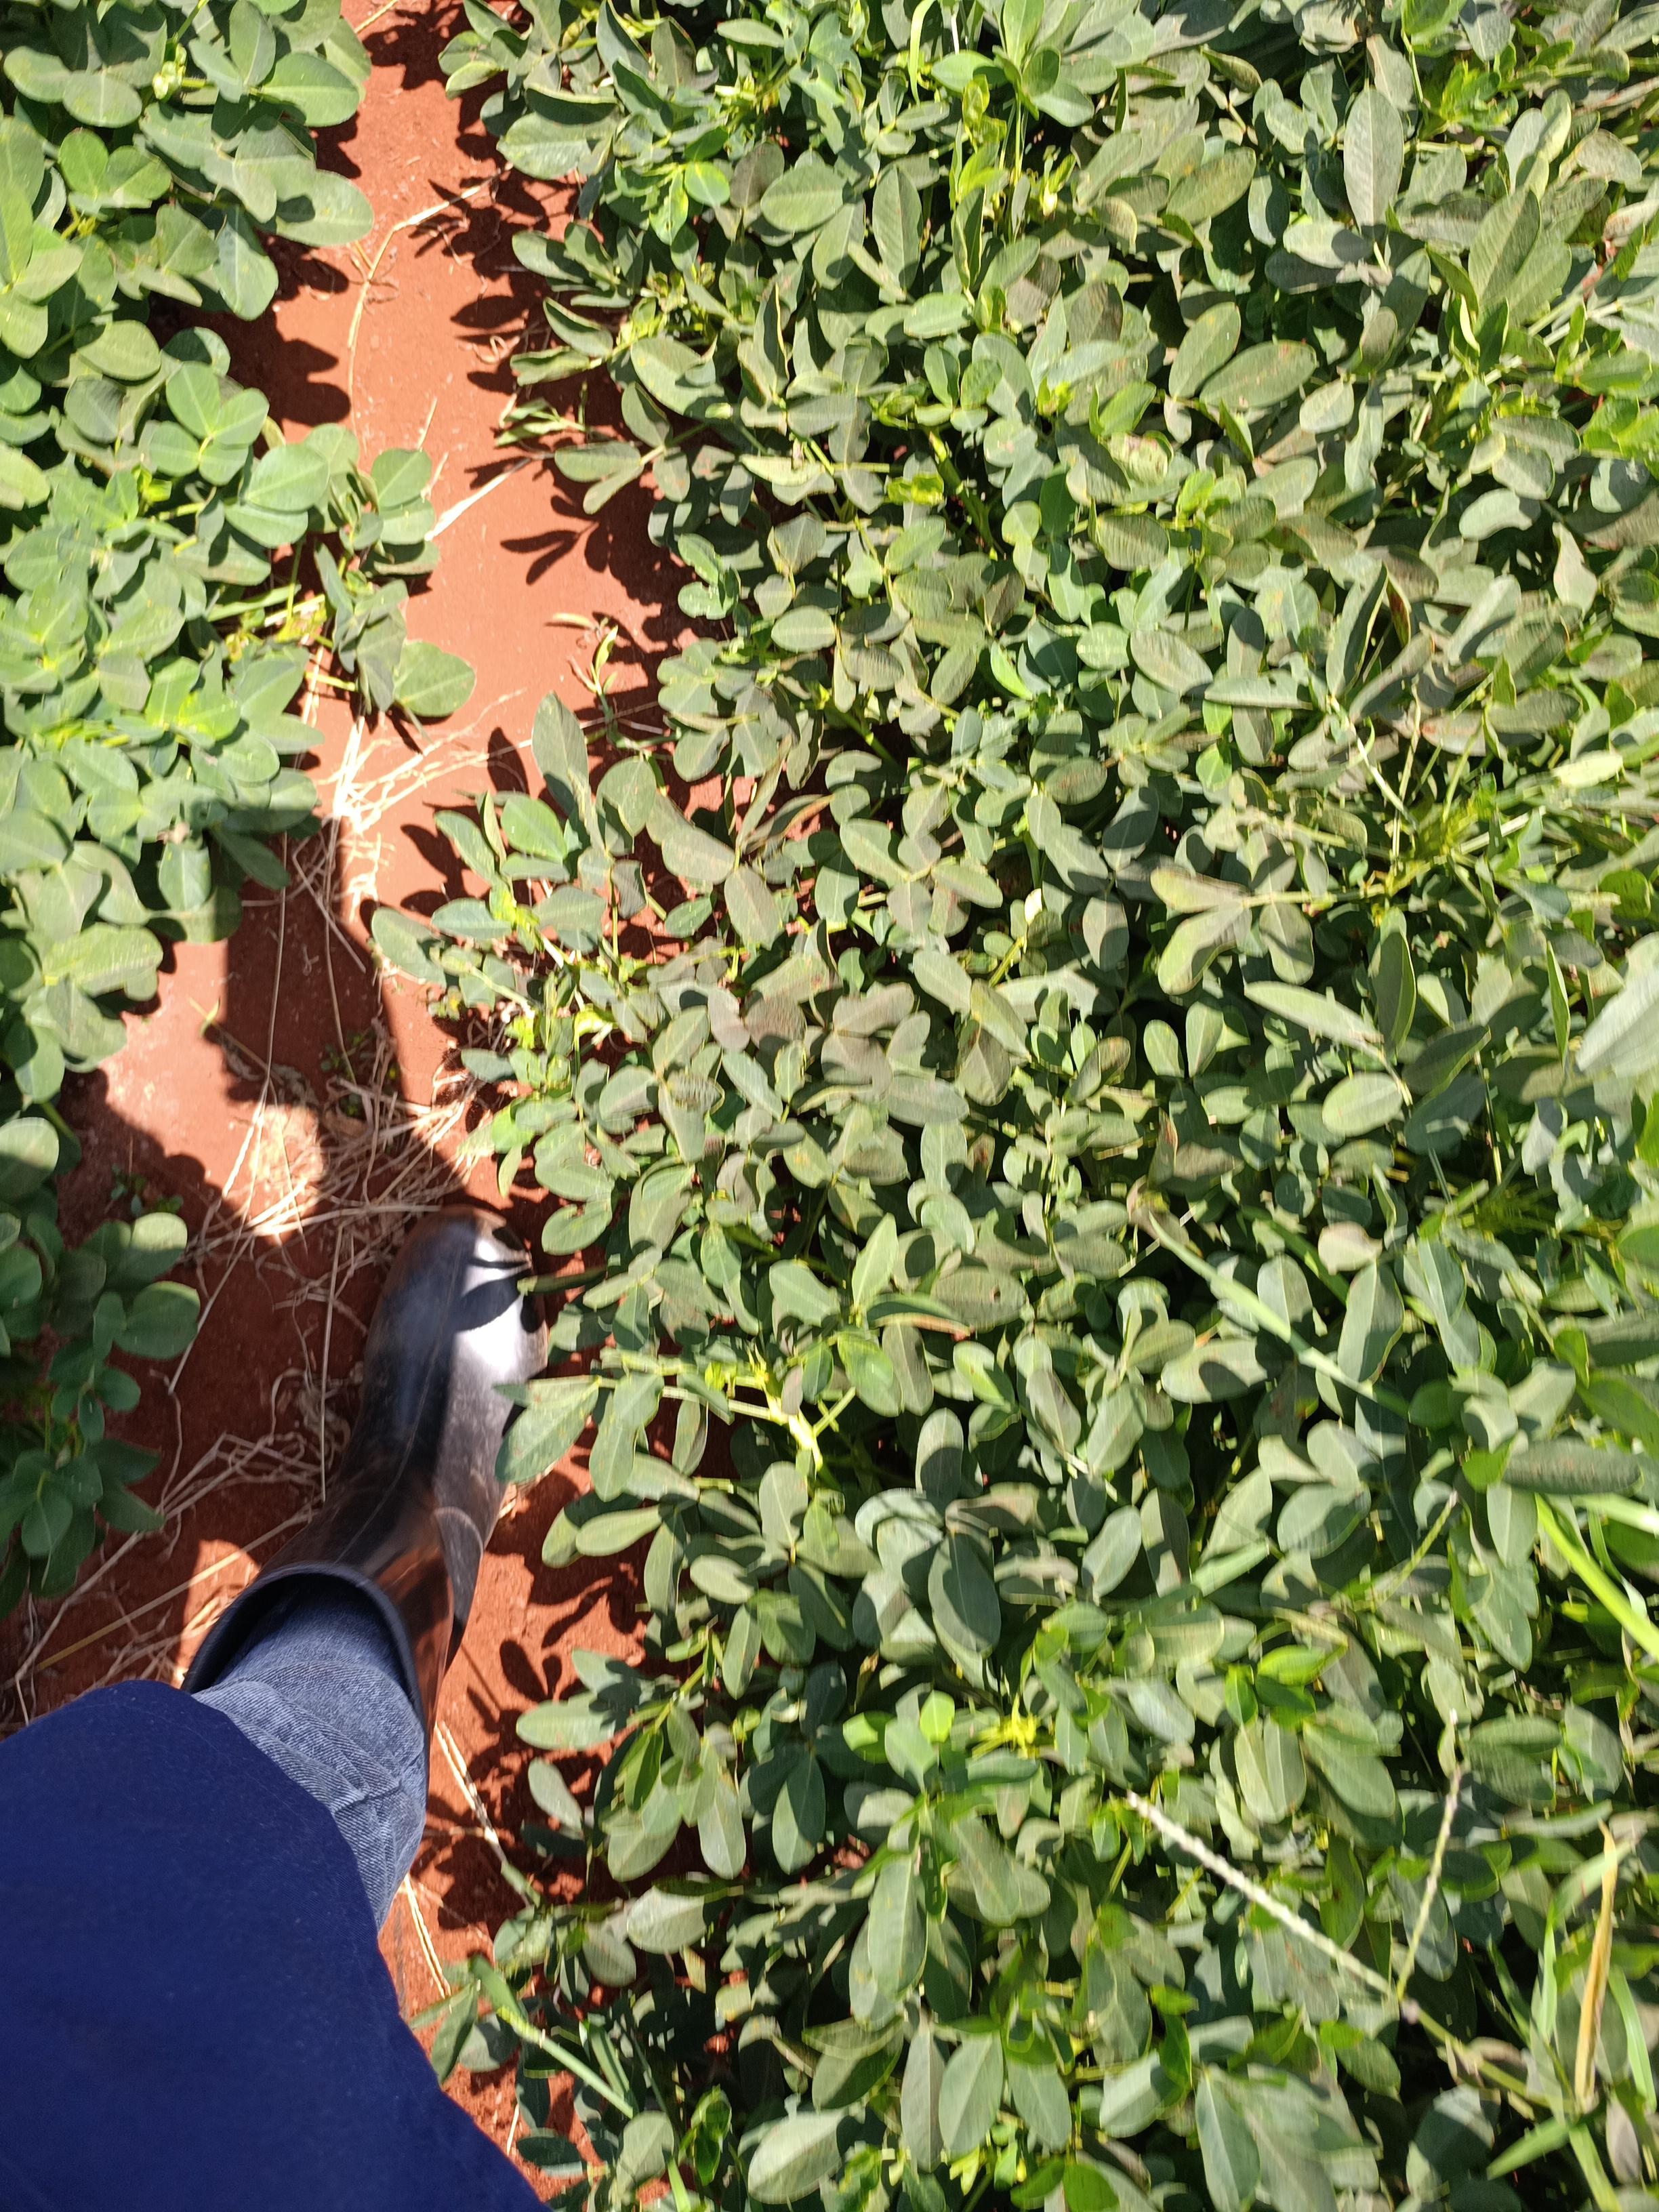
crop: groundnut
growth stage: pegging
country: Kenya
